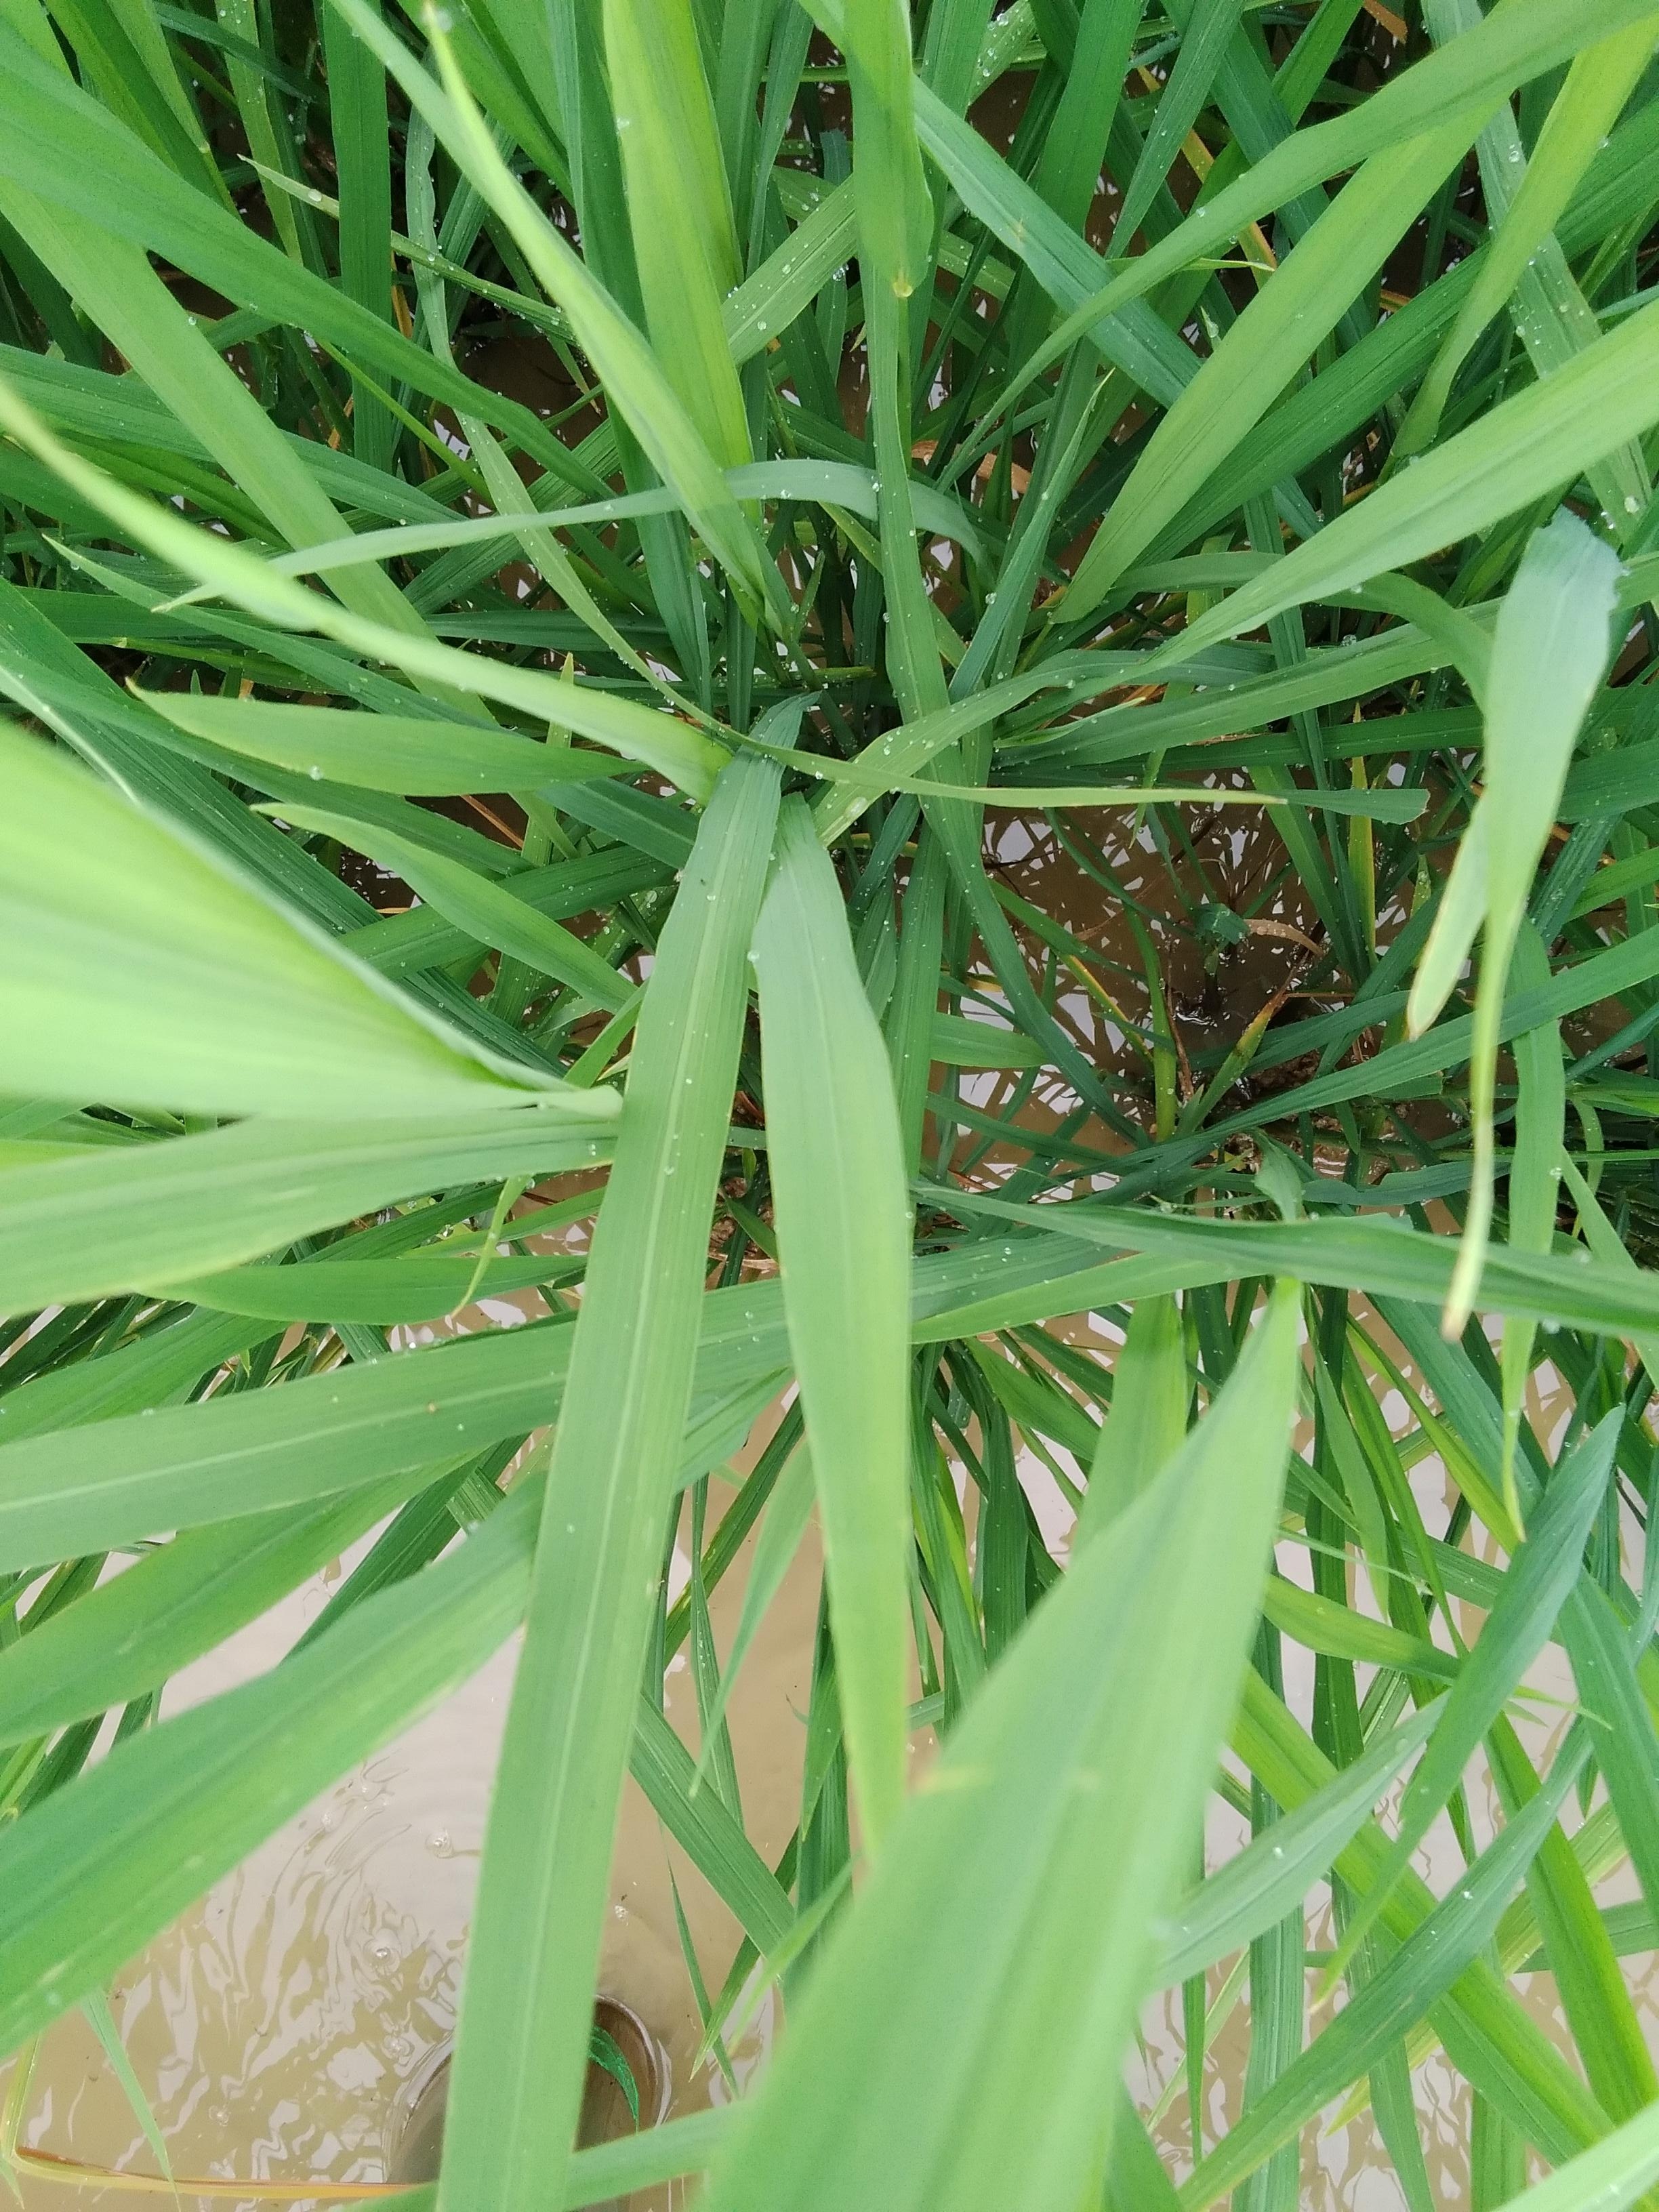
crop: rice
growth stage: elongation stem
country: Nigeria
